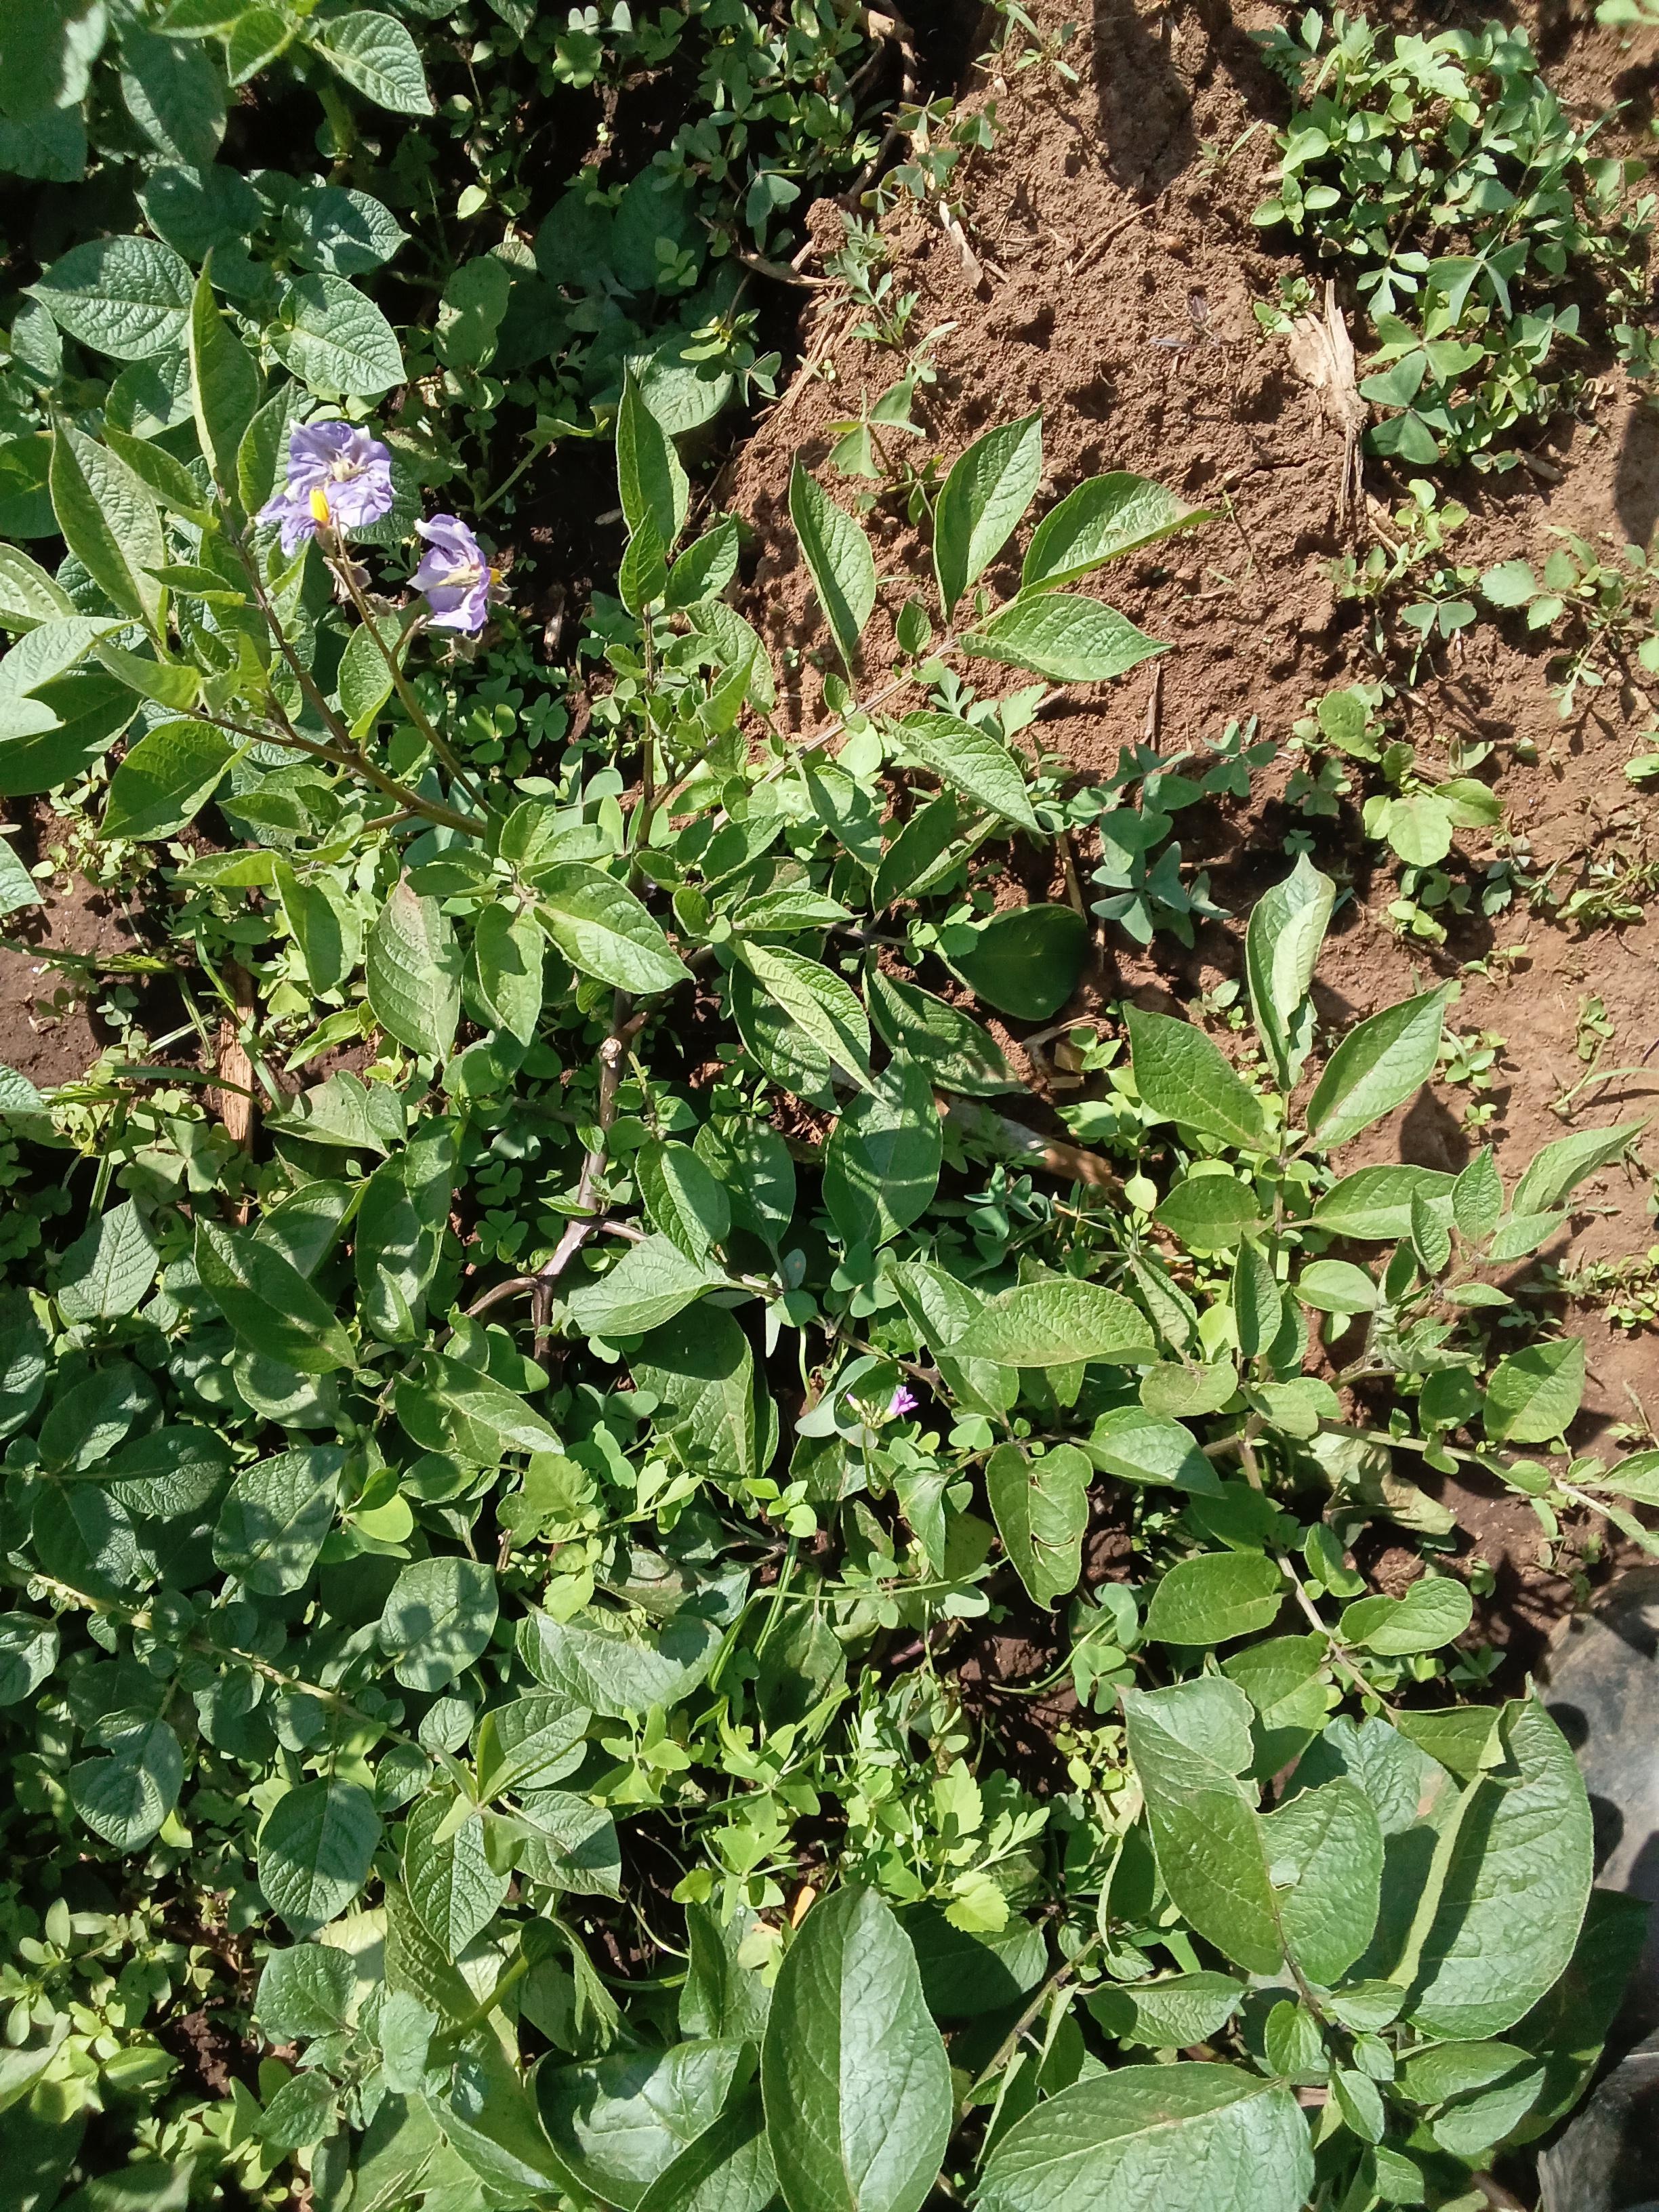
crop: potato
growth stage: flowering
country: Kenya
